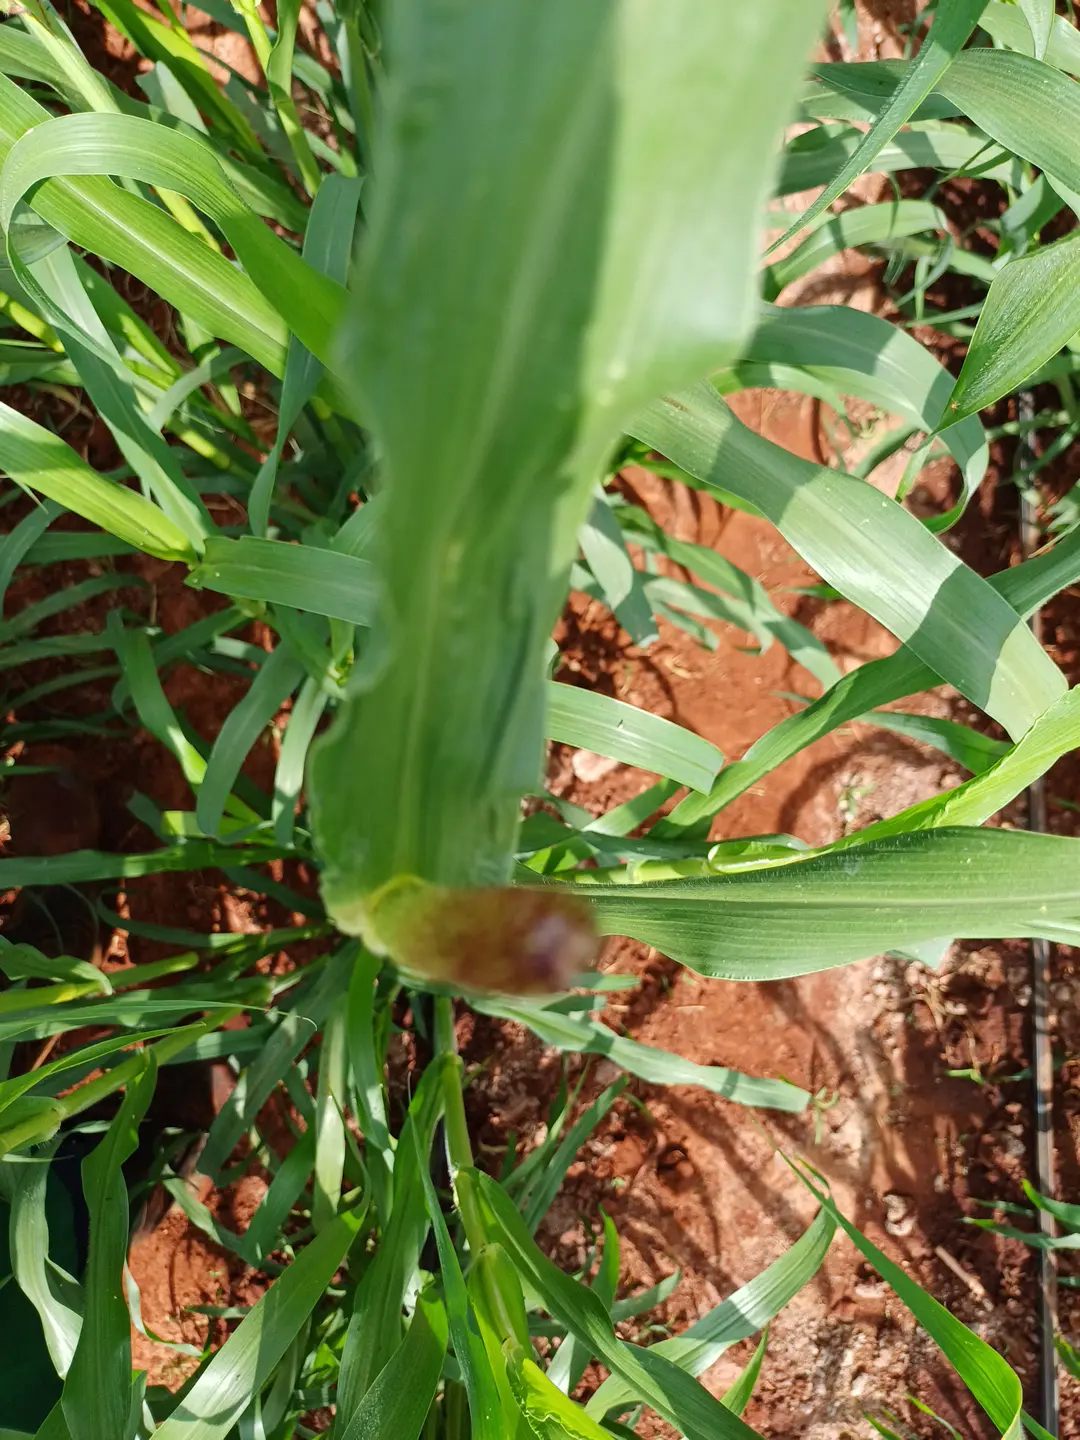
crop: pearl millet
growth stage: flowering
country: Kenya
